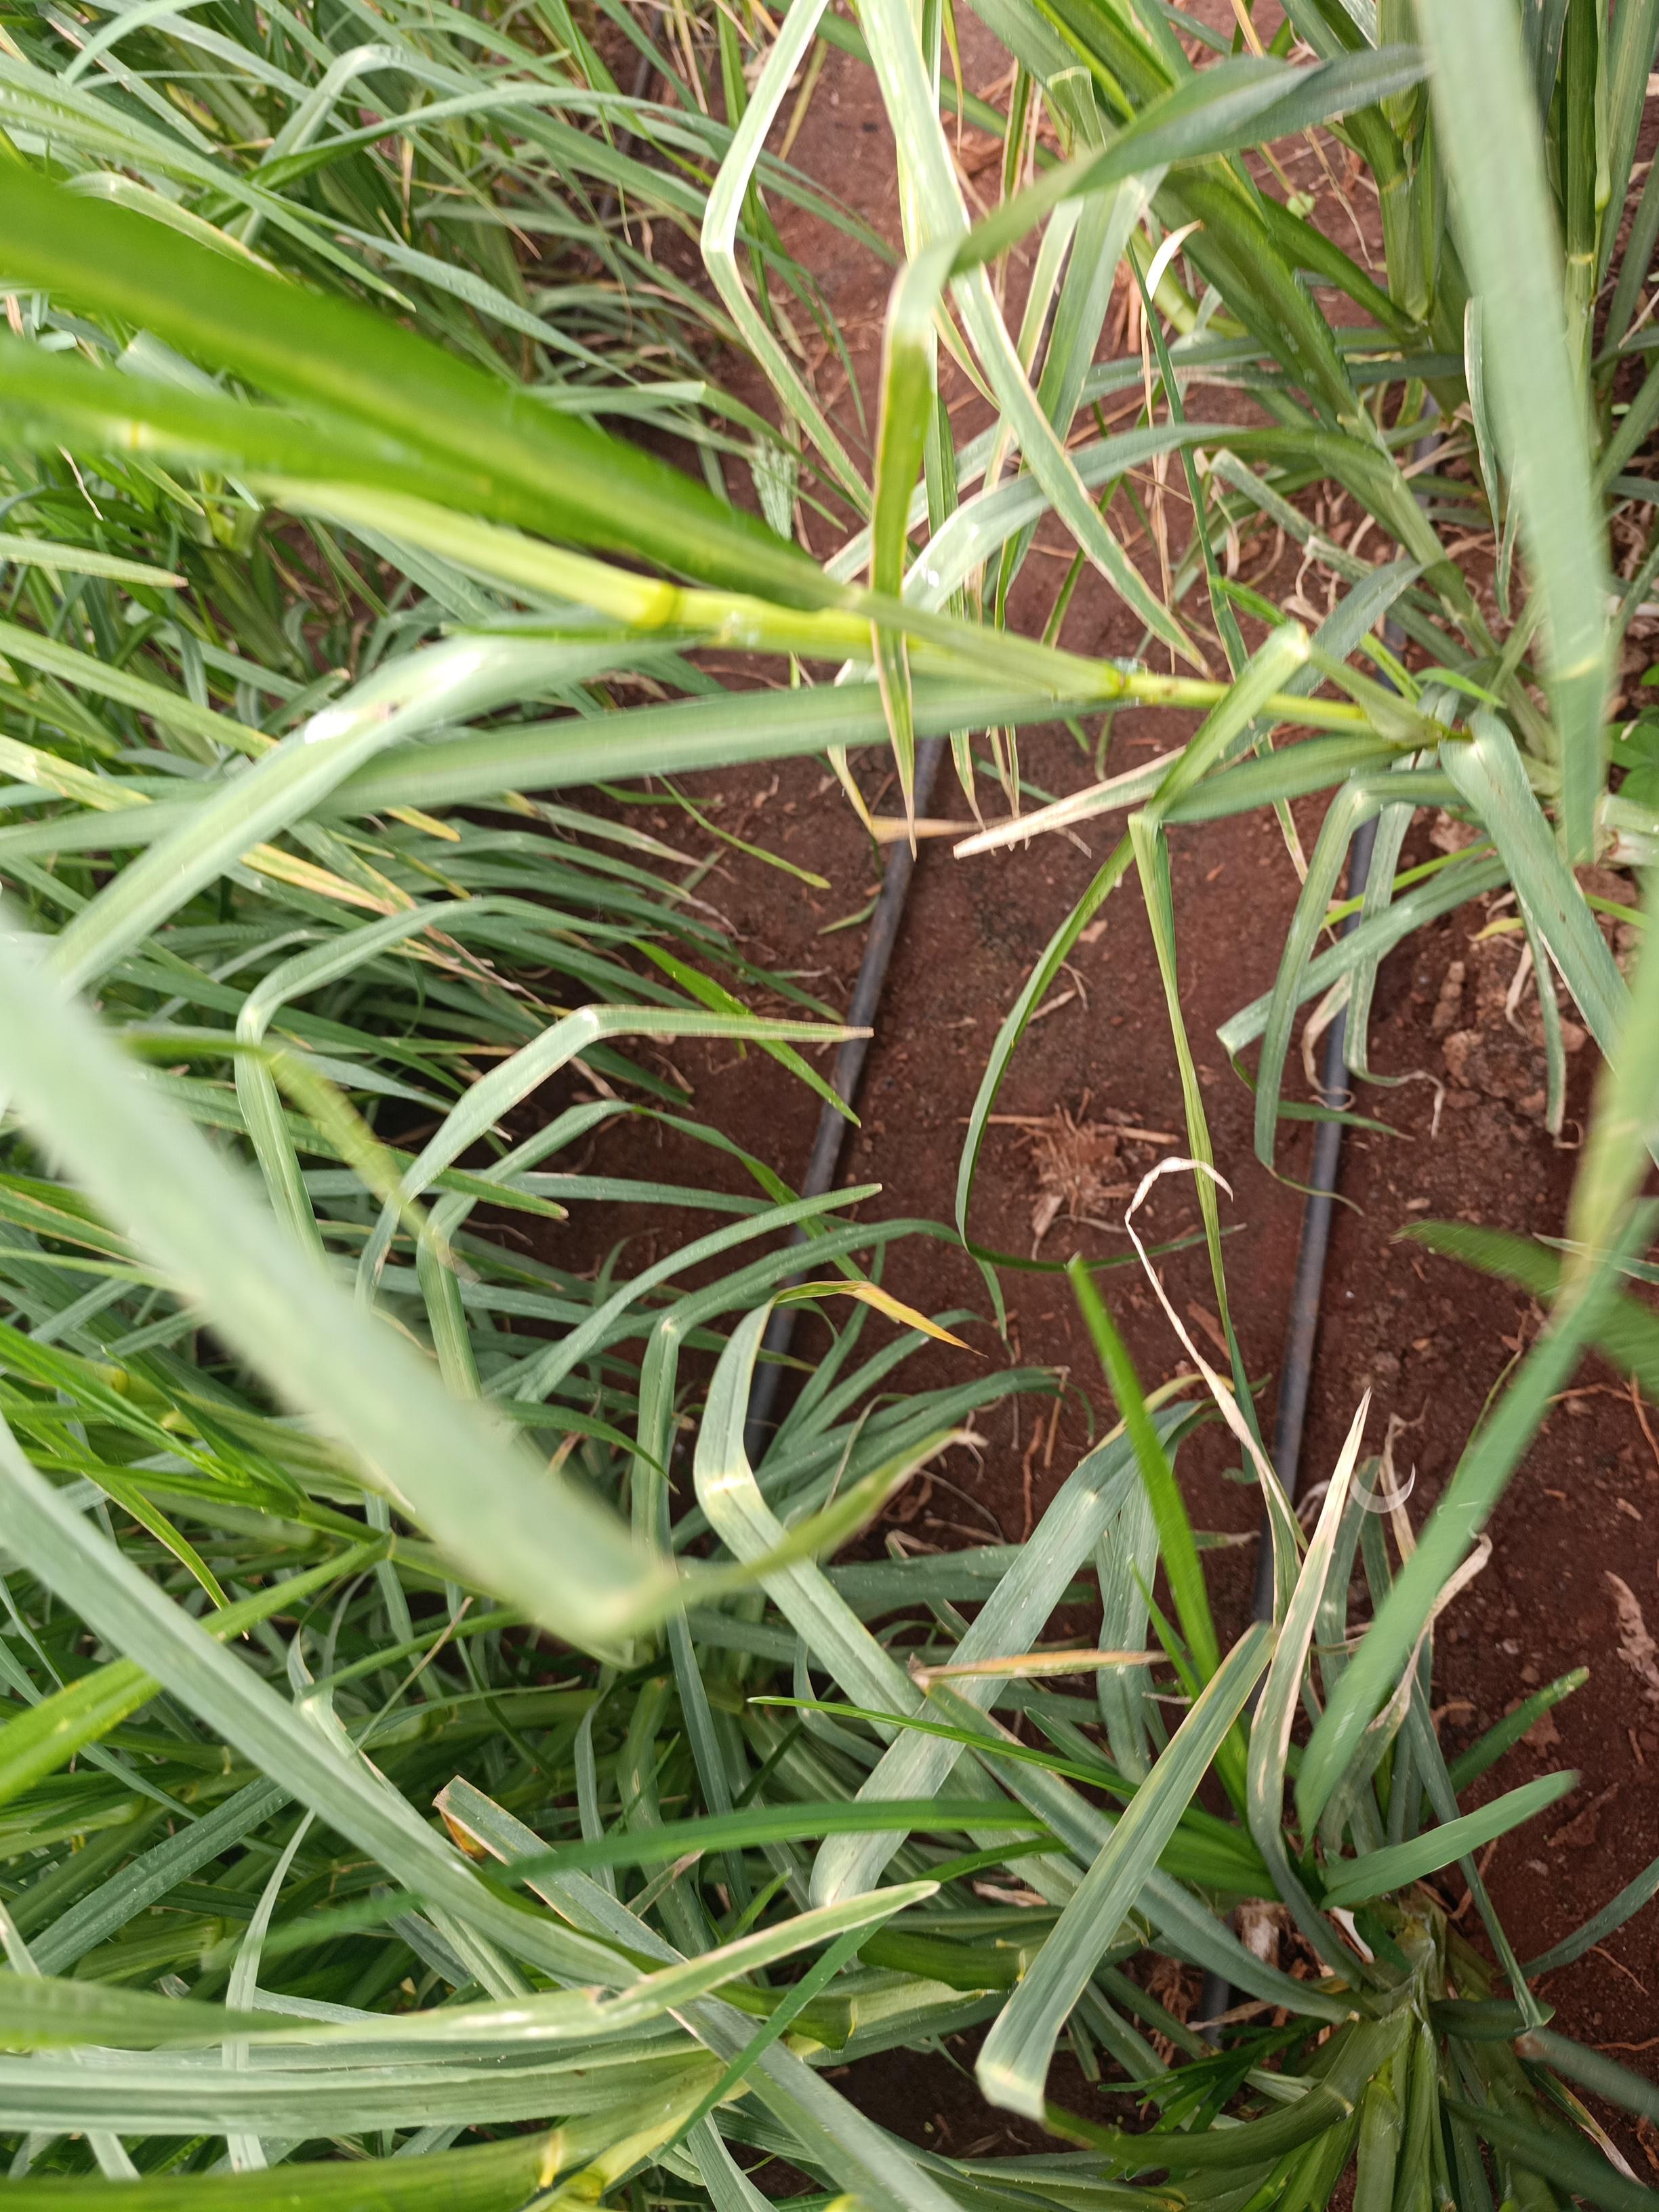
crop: finger millet
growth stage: filling grain
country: Kenya
